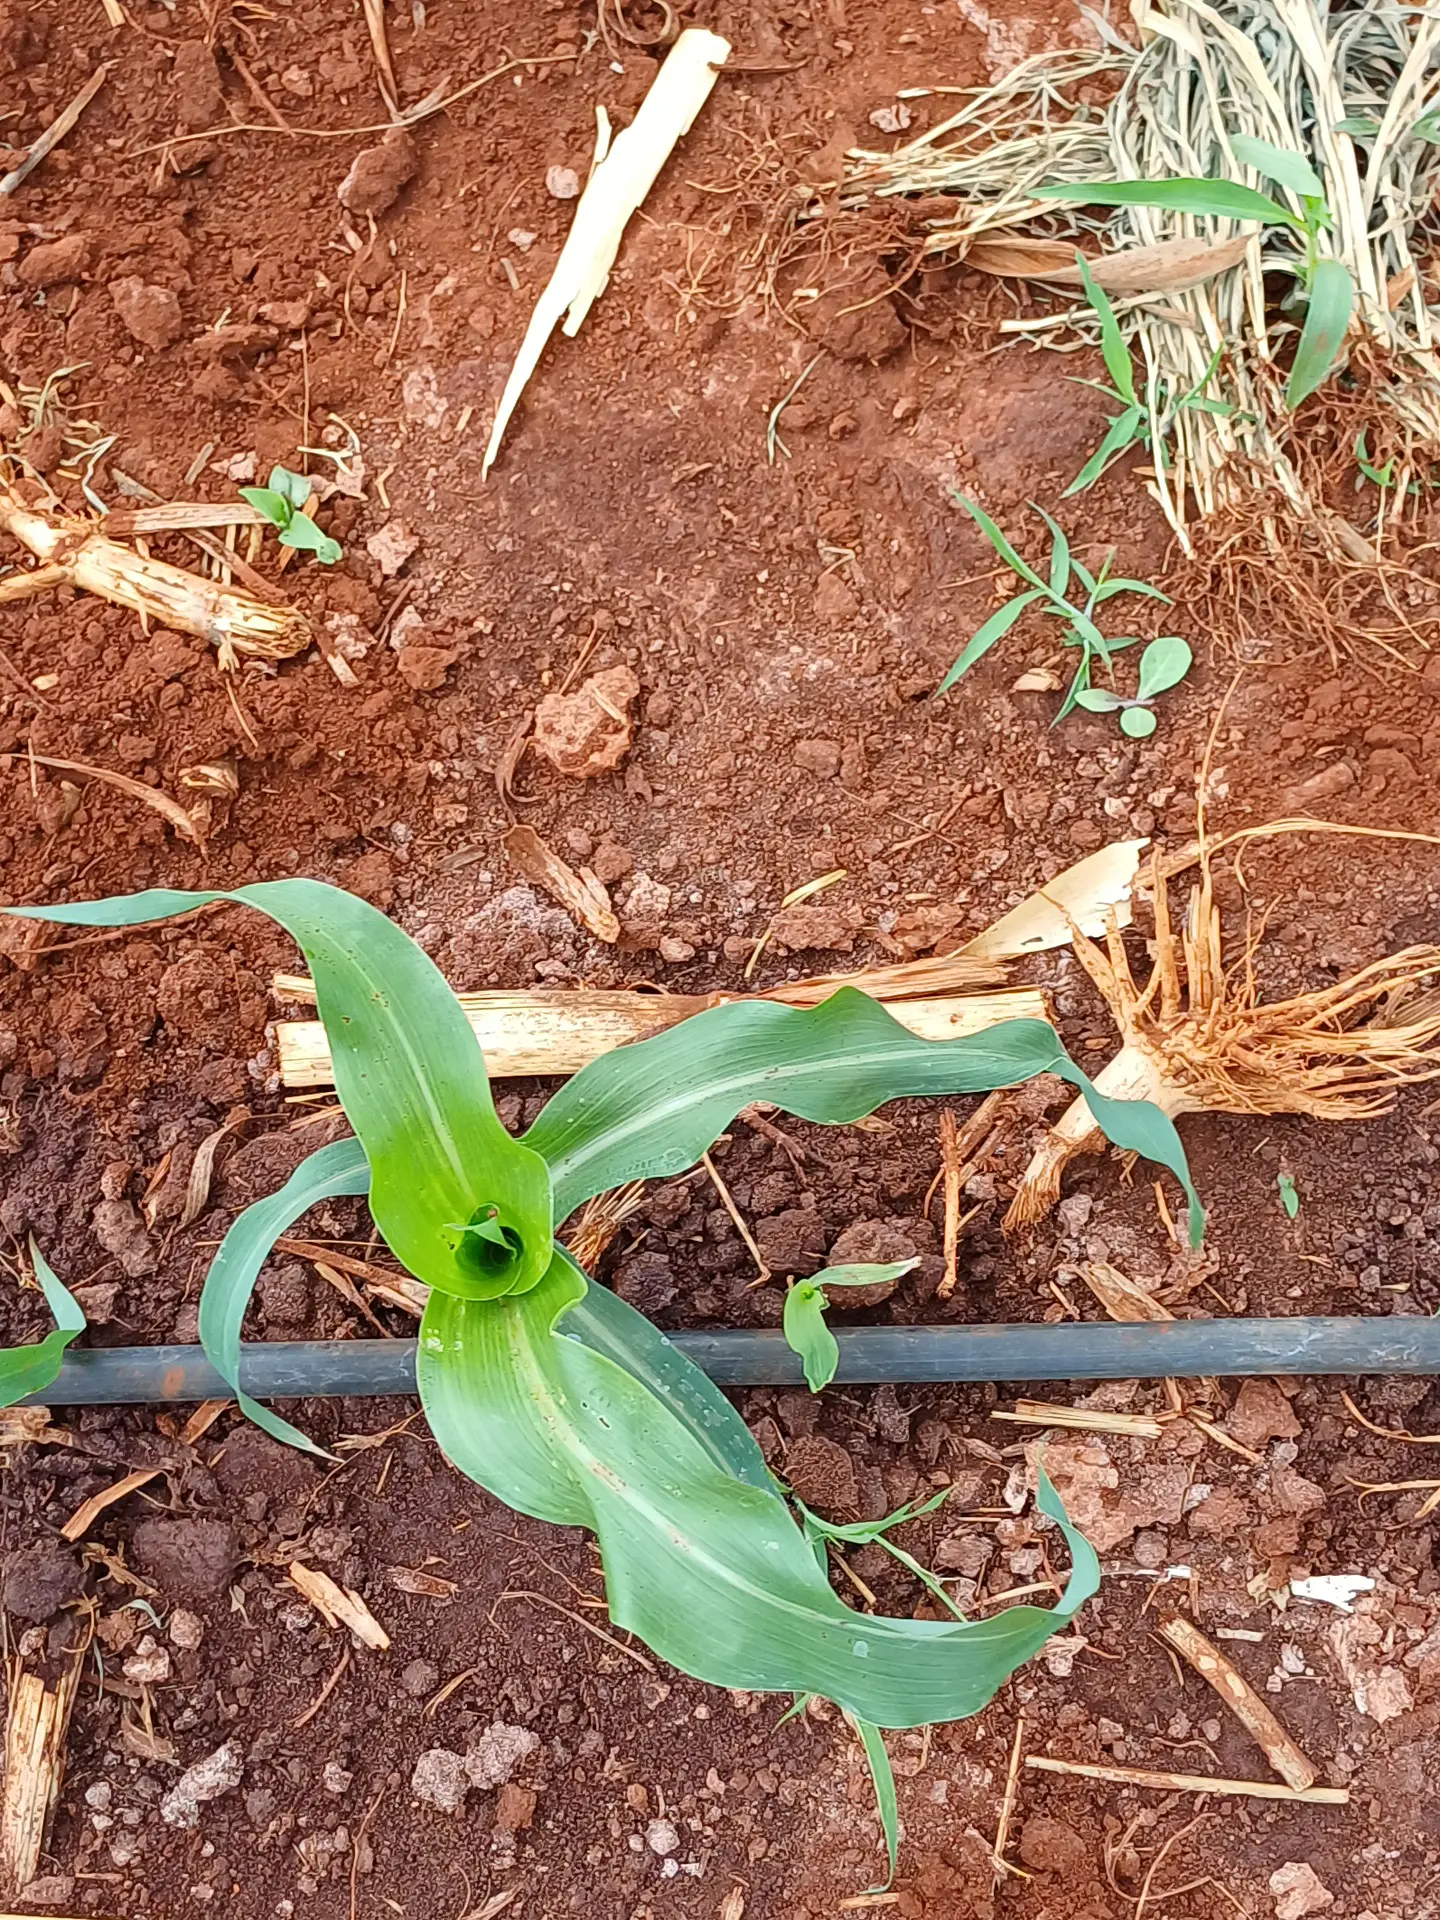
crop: sorghum
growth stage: vegetative
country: Kenya
